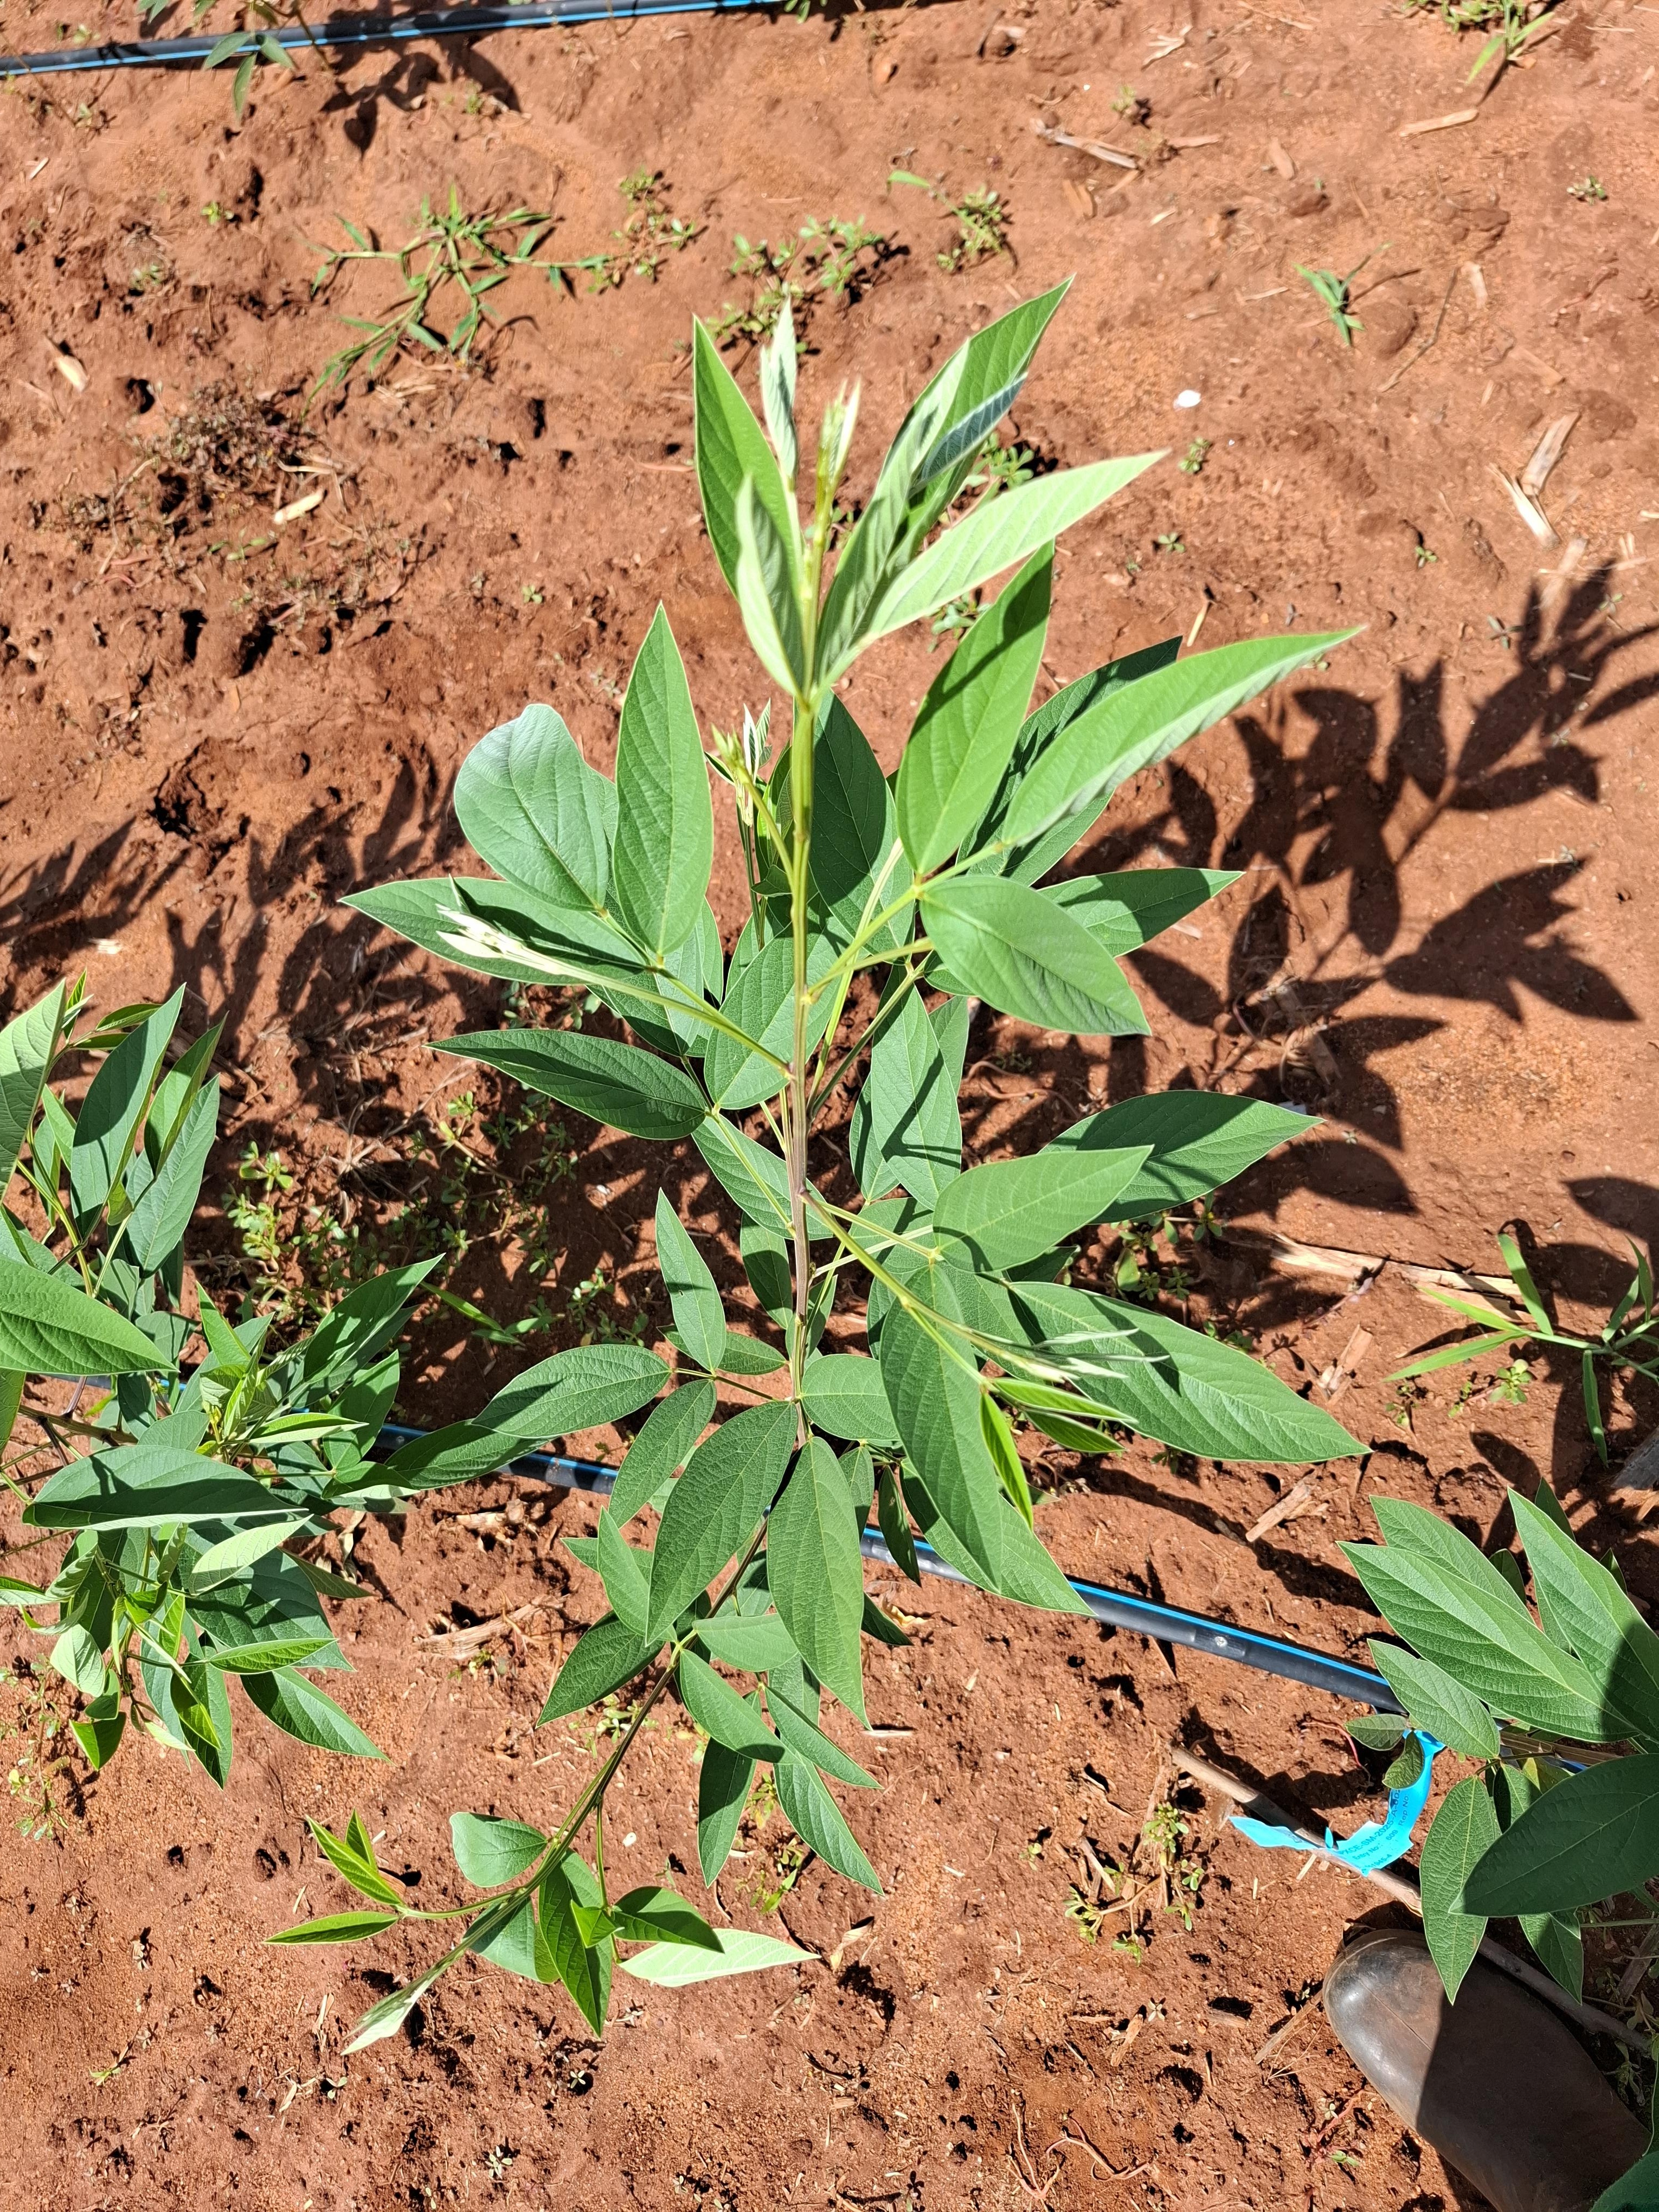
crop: pigeonpea
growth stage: flowering
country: Kenya
